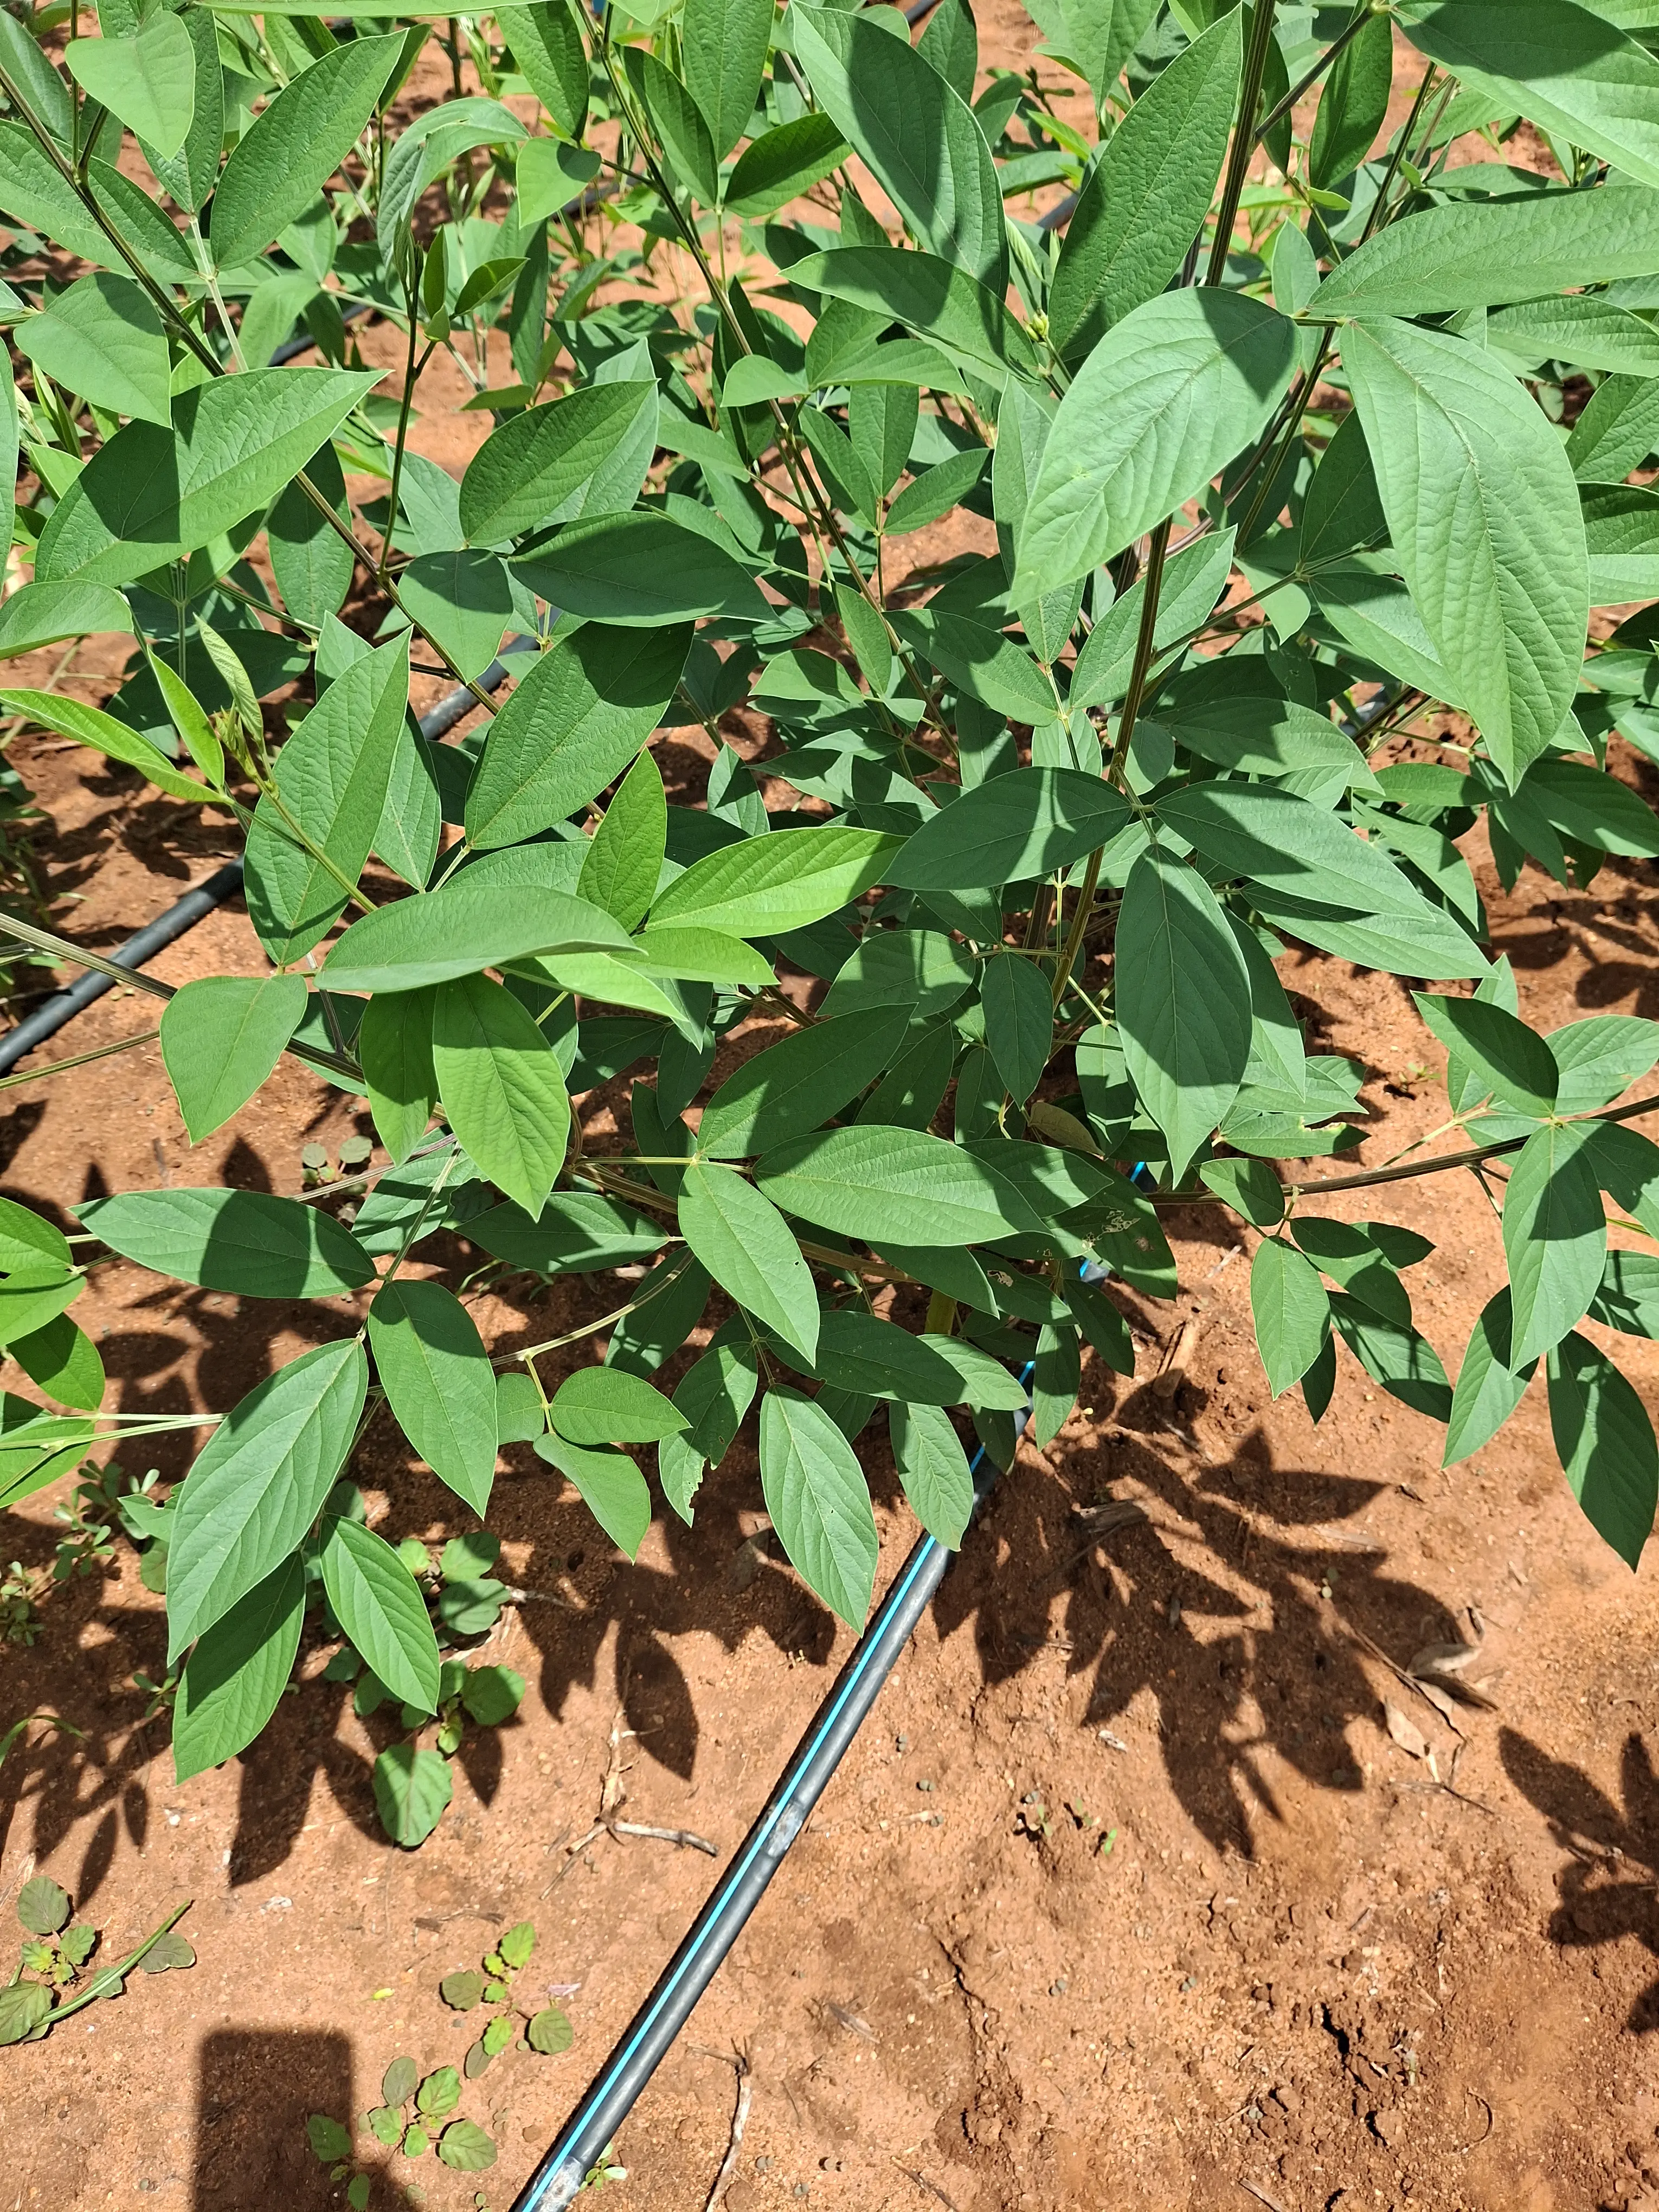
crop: pigeonpea
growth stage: flowering
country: Kenya
